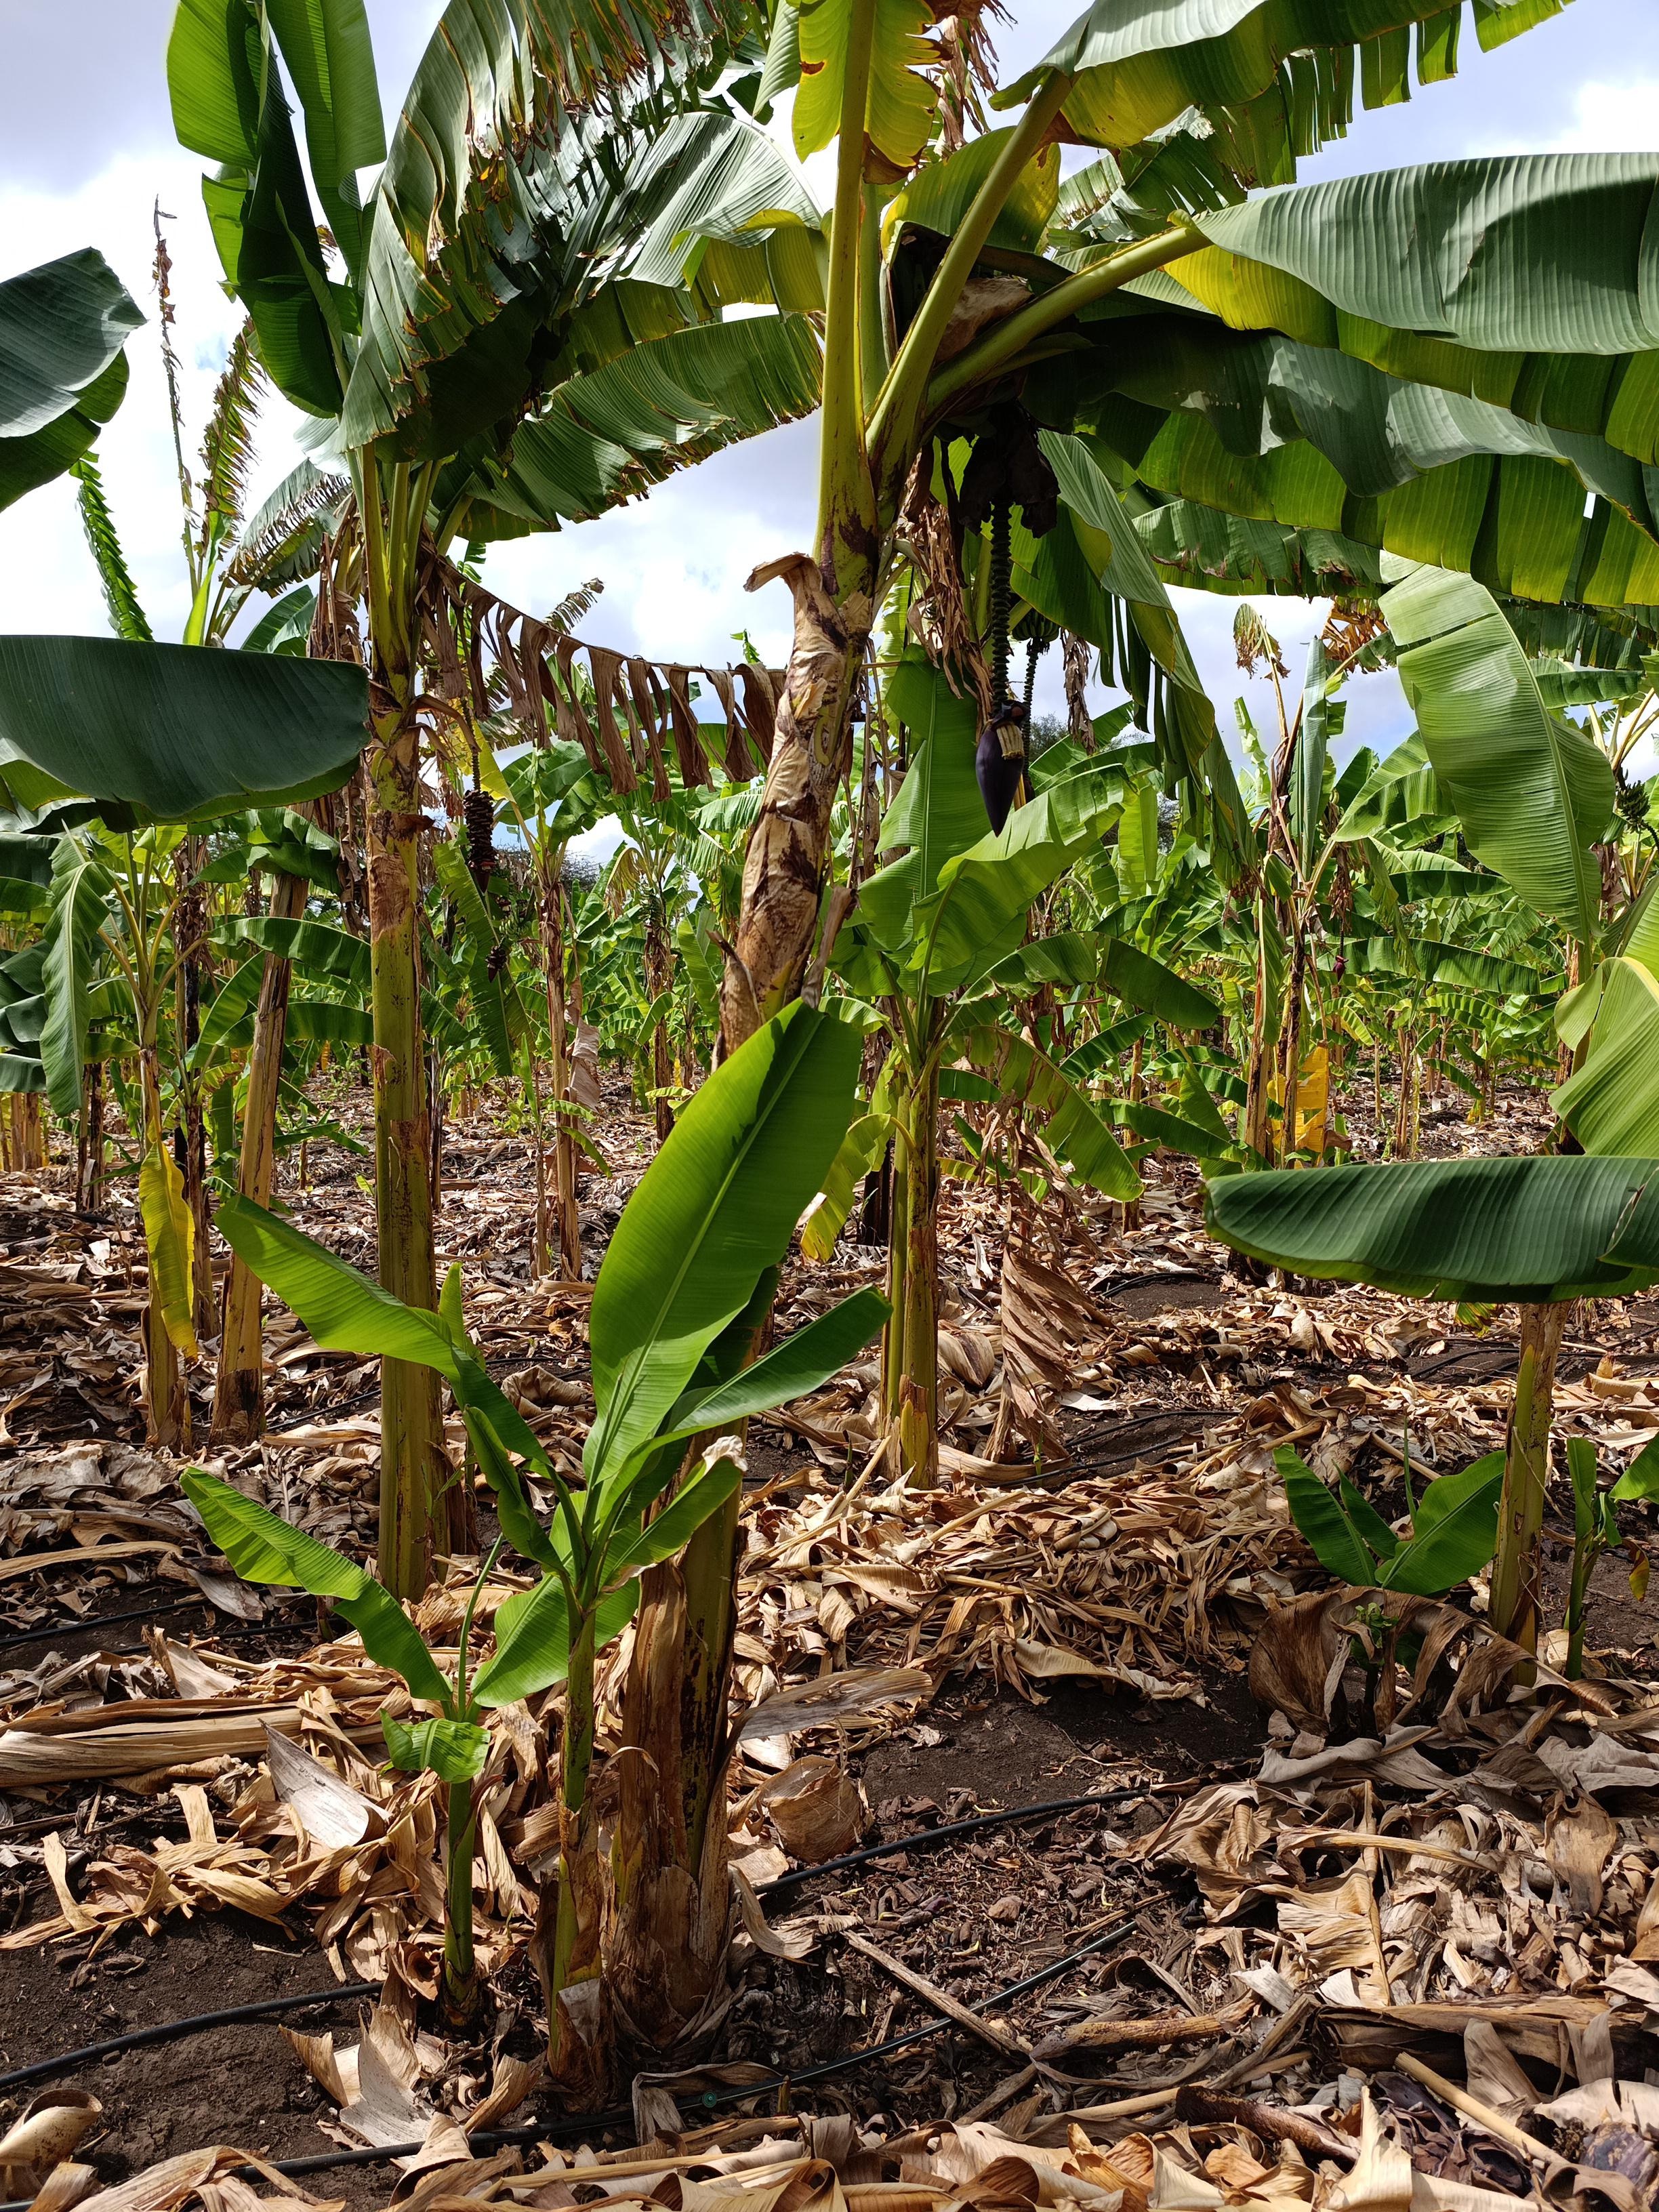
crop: banana
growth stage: development fruit
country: Tanzania
